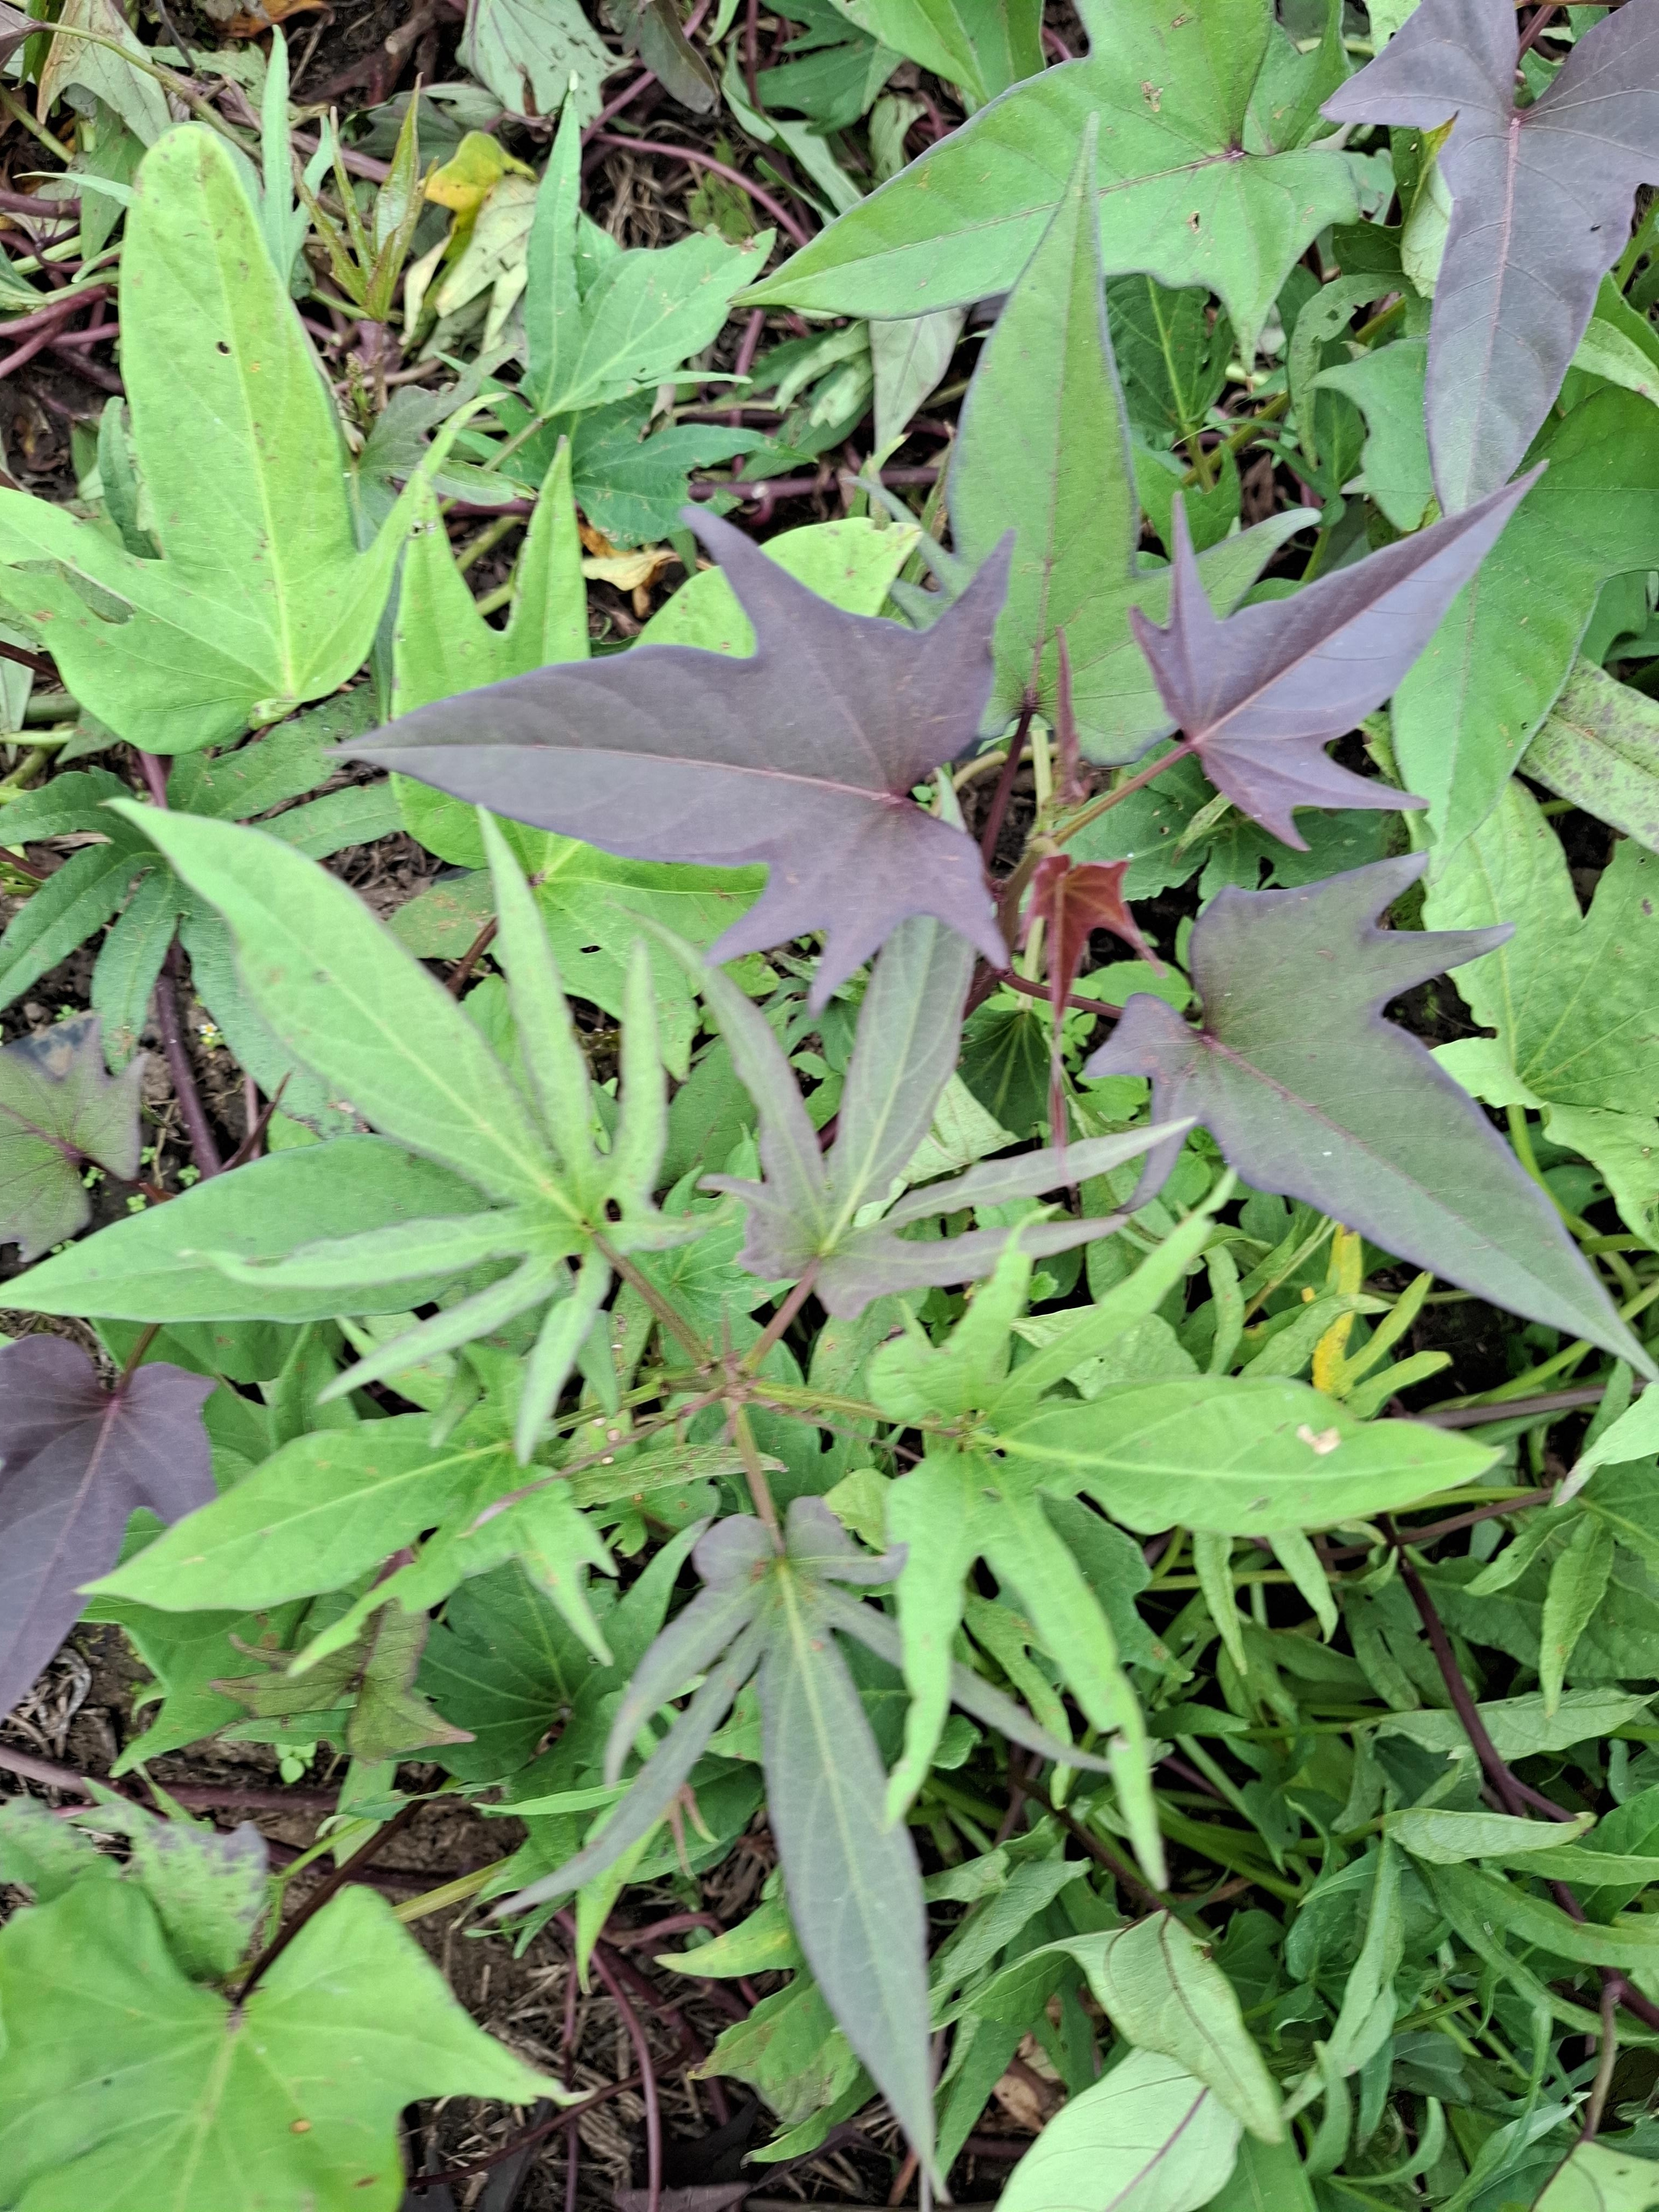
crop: sweet potato
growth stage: vegetative
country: Tanzania
